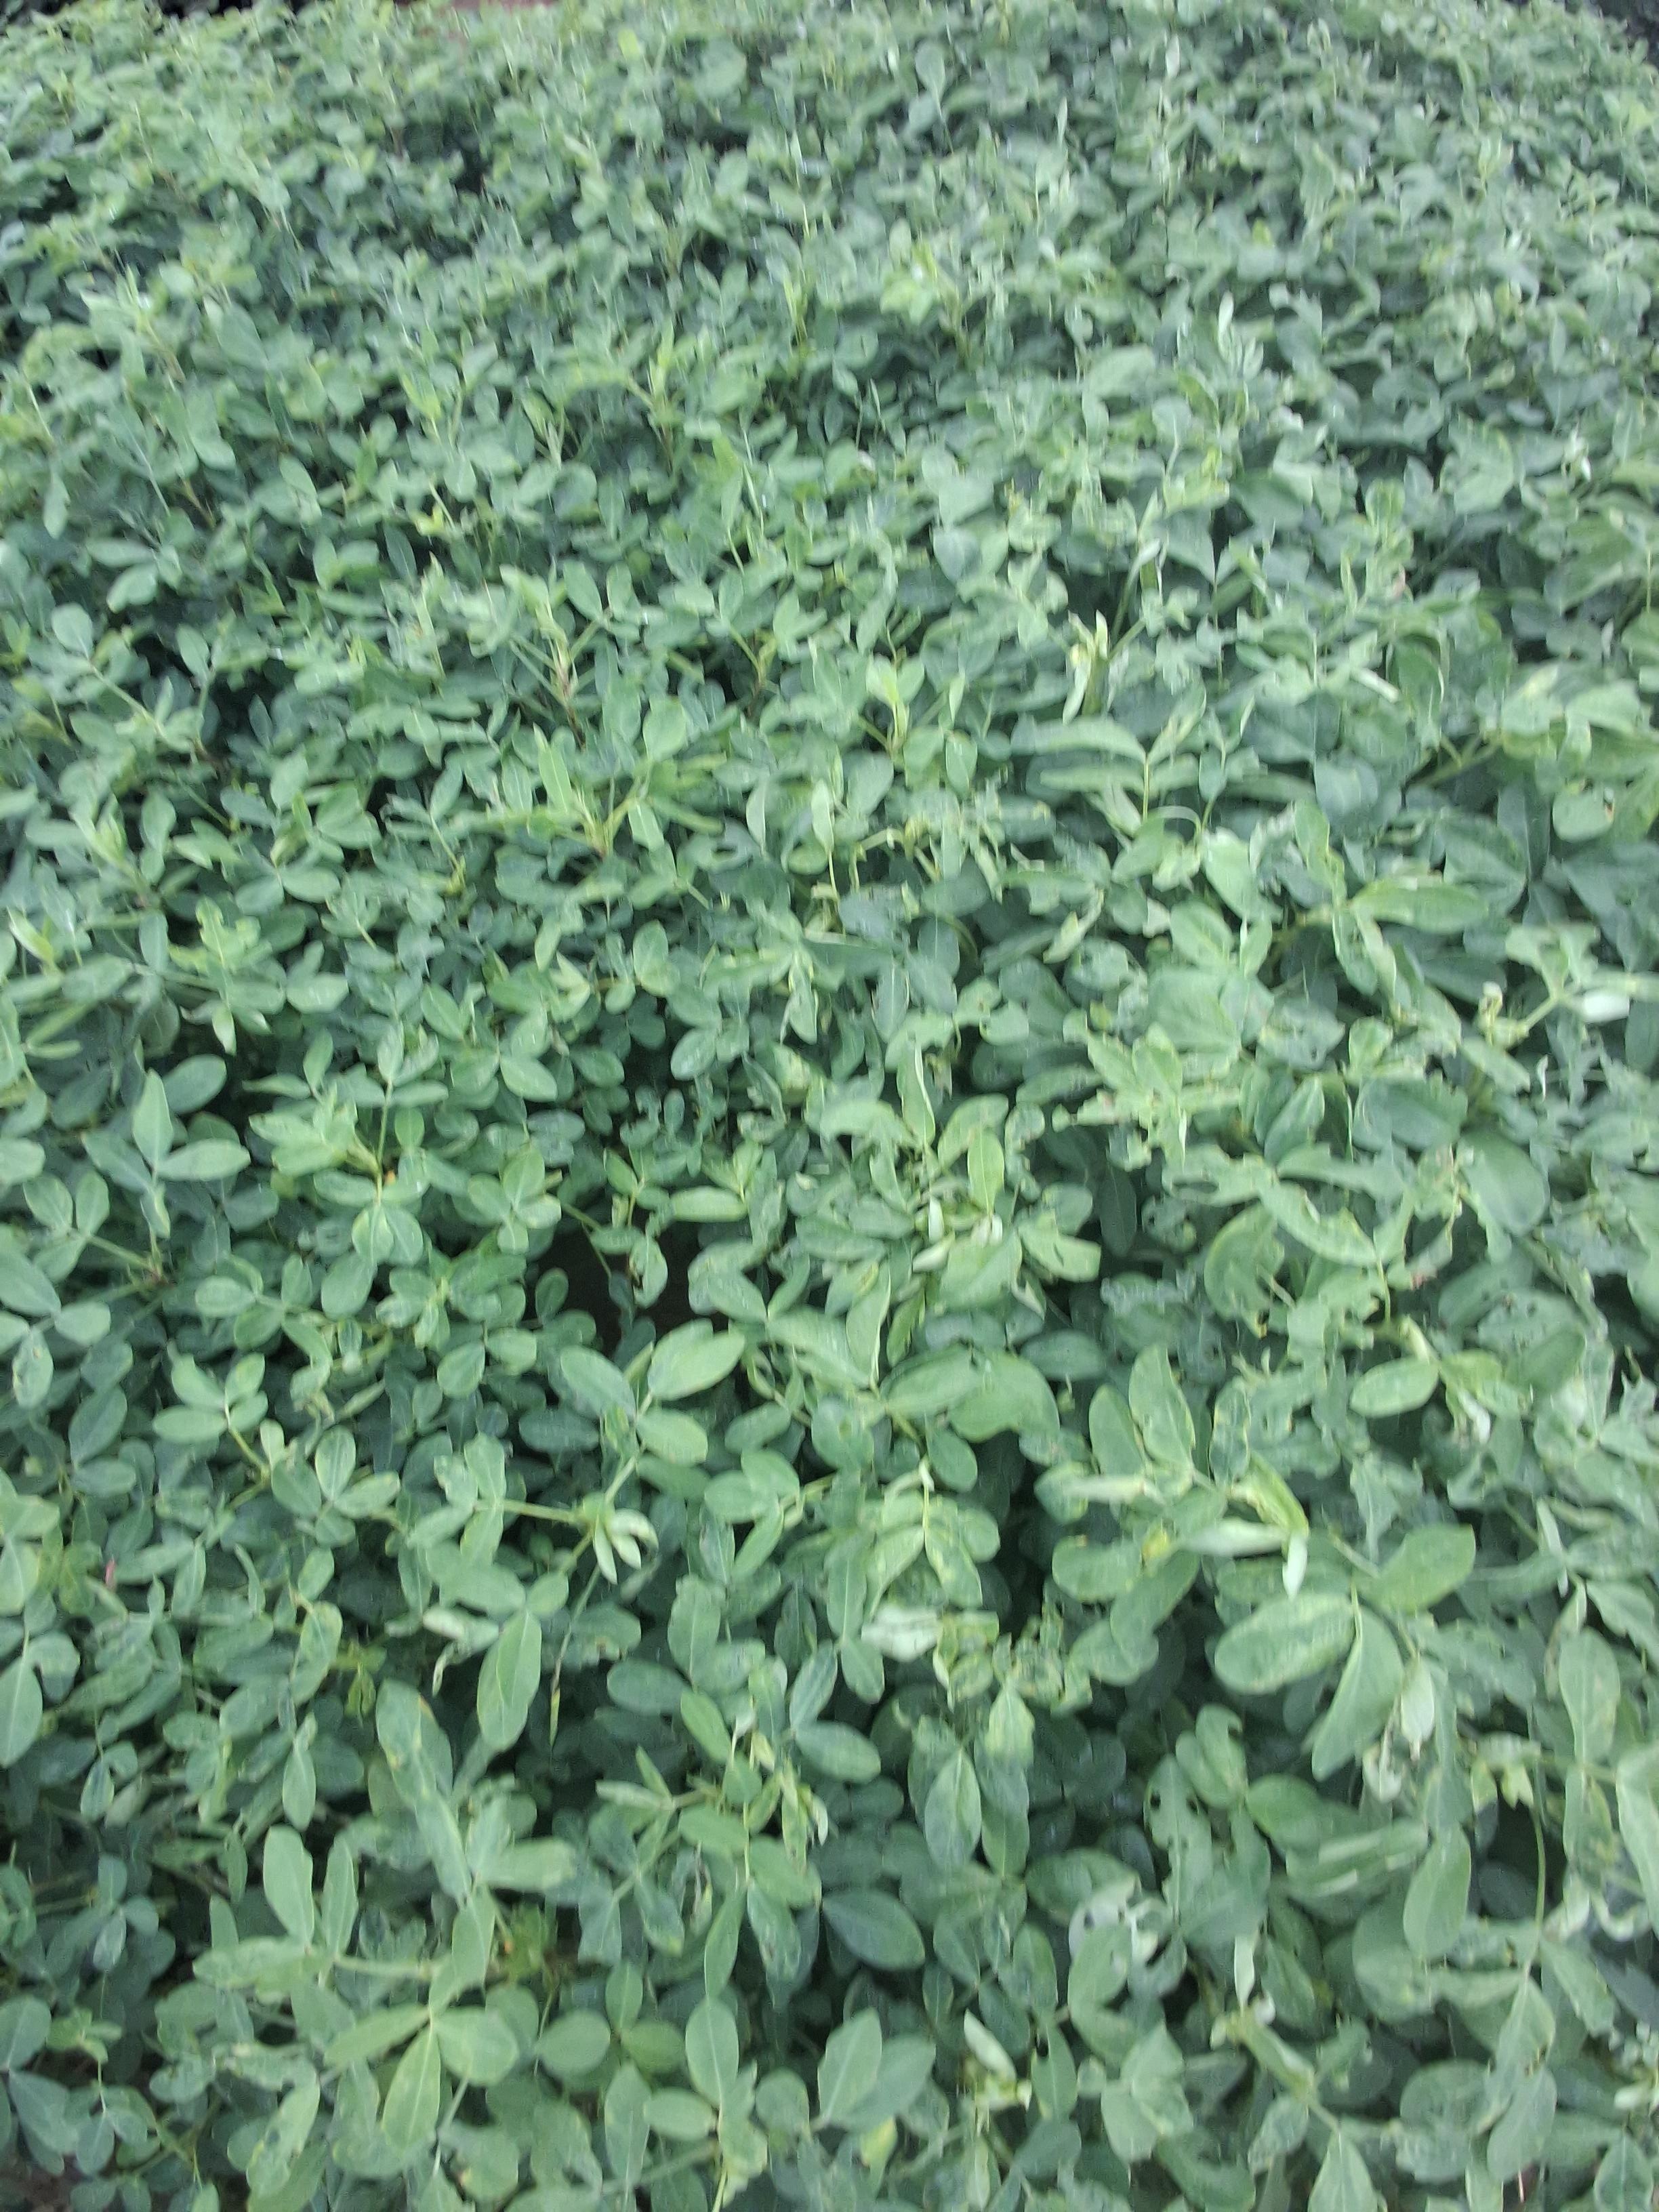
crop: groundnut
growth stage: pegging
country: Kenya
